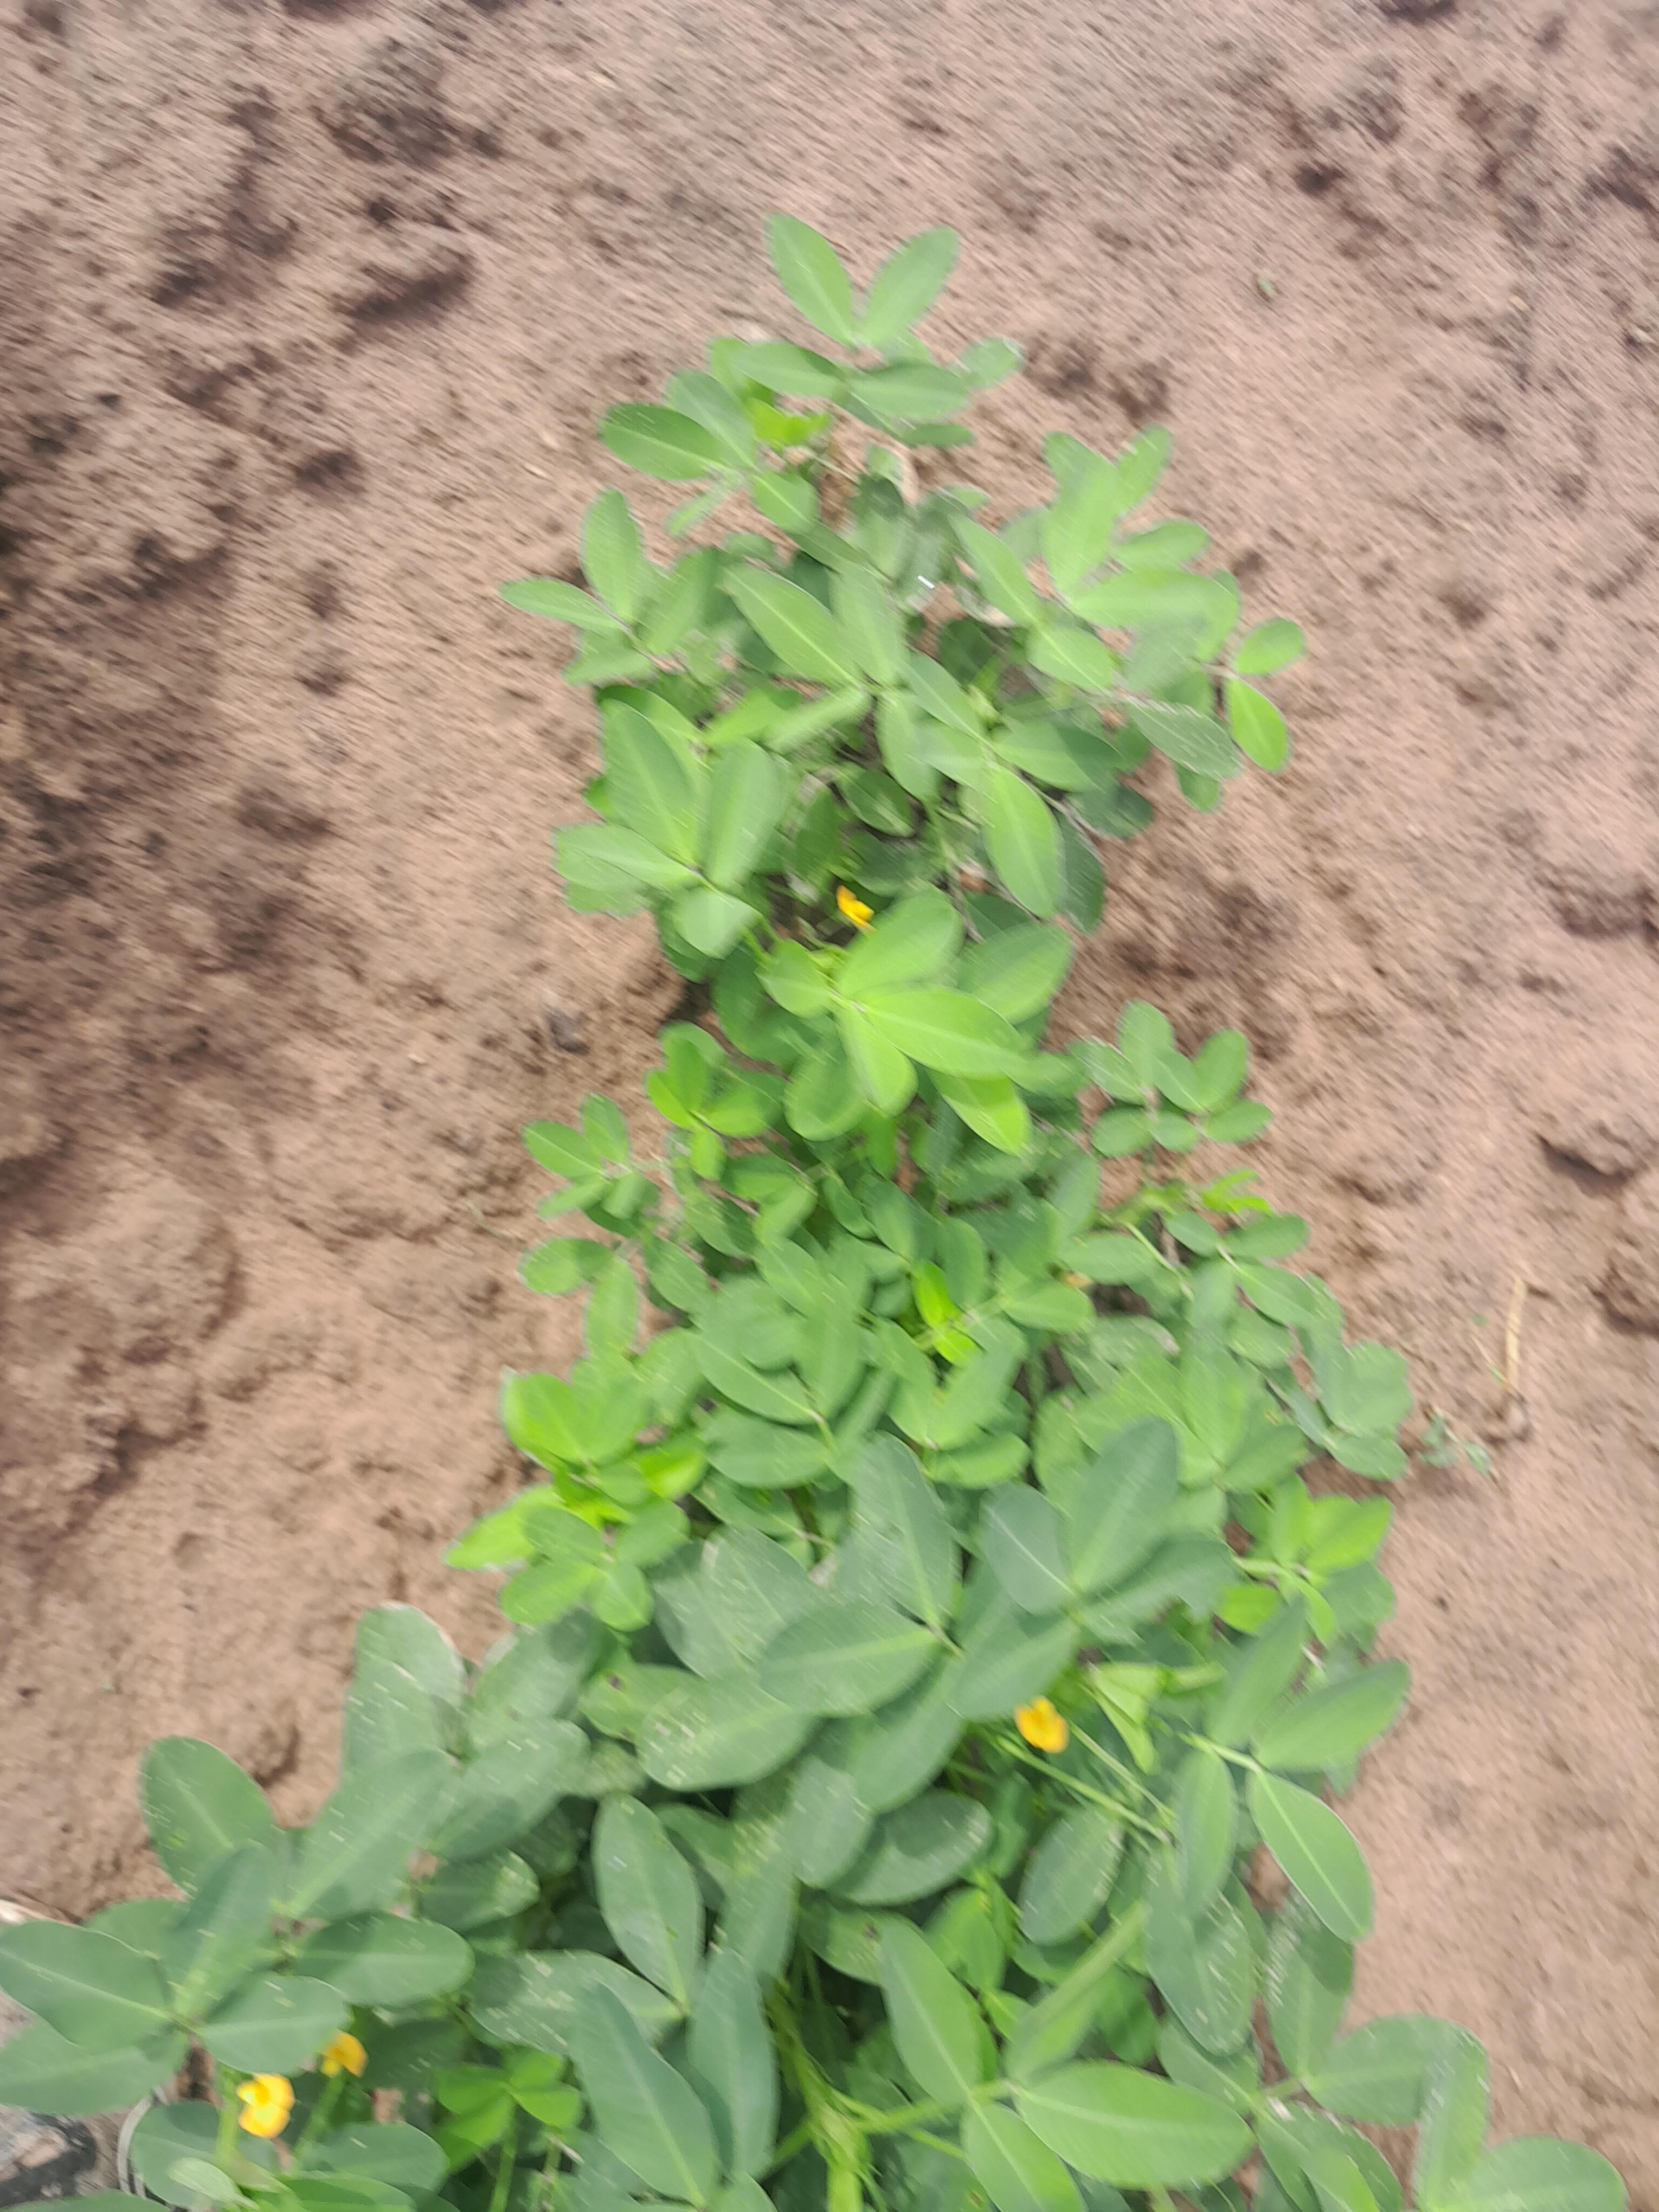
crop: groundnut
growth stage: flowering
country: Senegal
